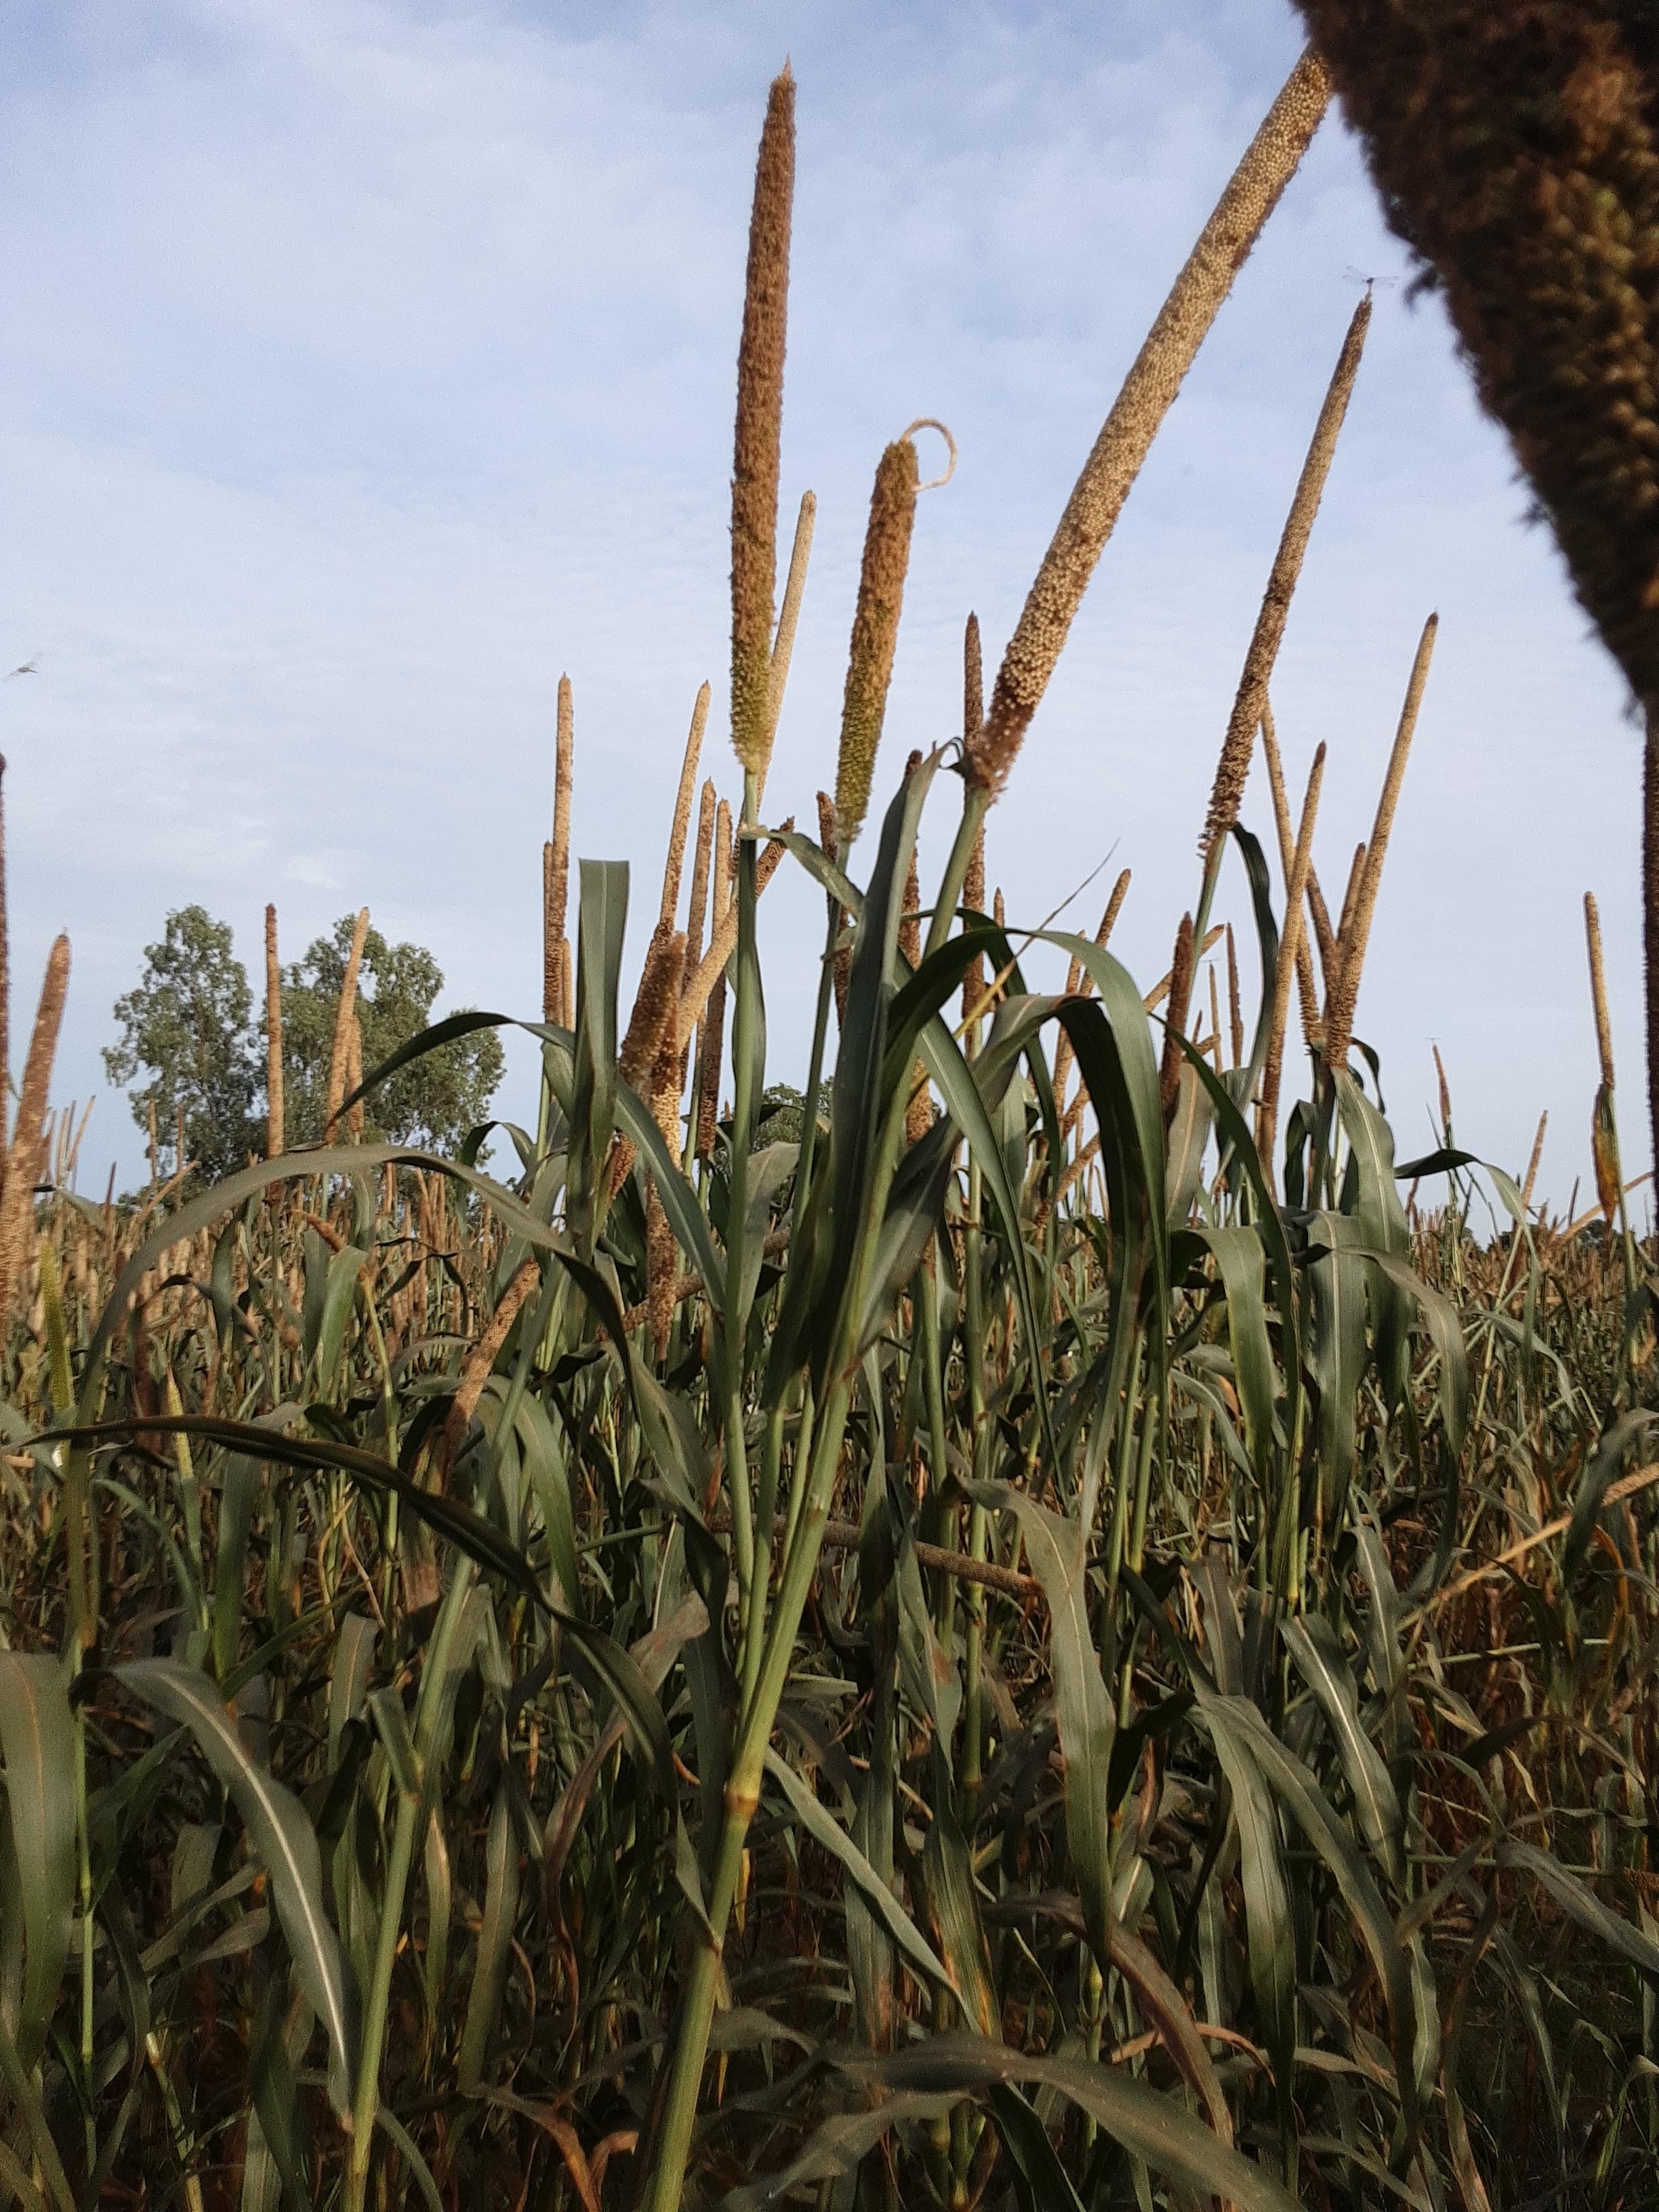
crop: pearl millet
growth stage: filling grain
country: Senegal
